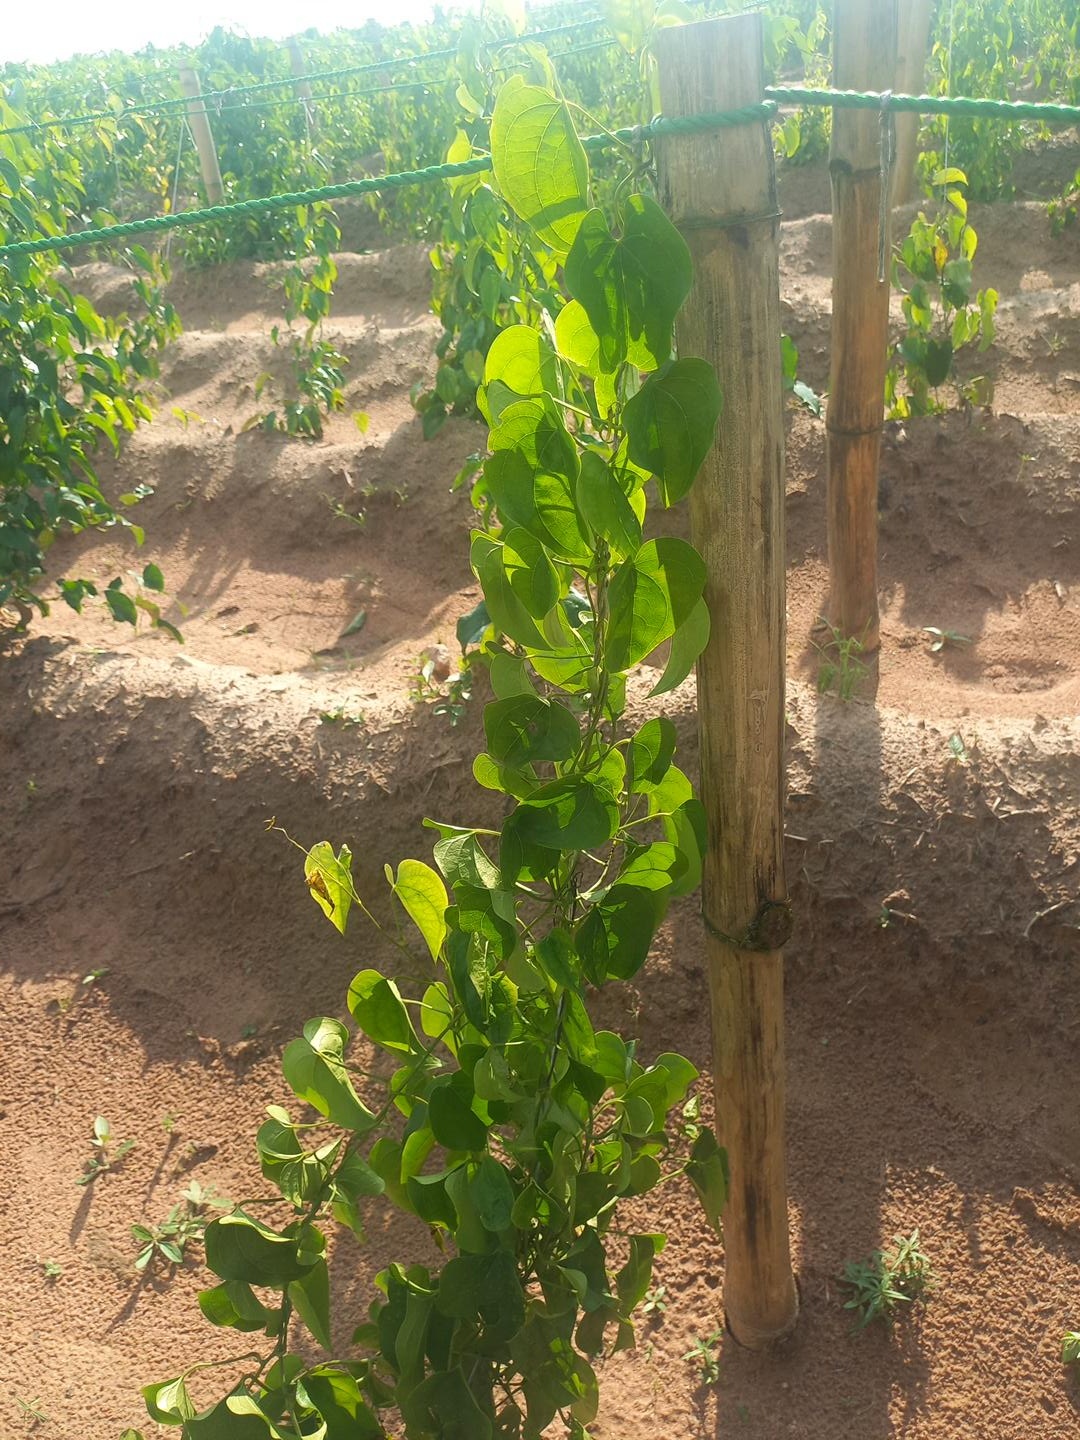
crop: yam
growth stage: vegetative
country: Nigeria
